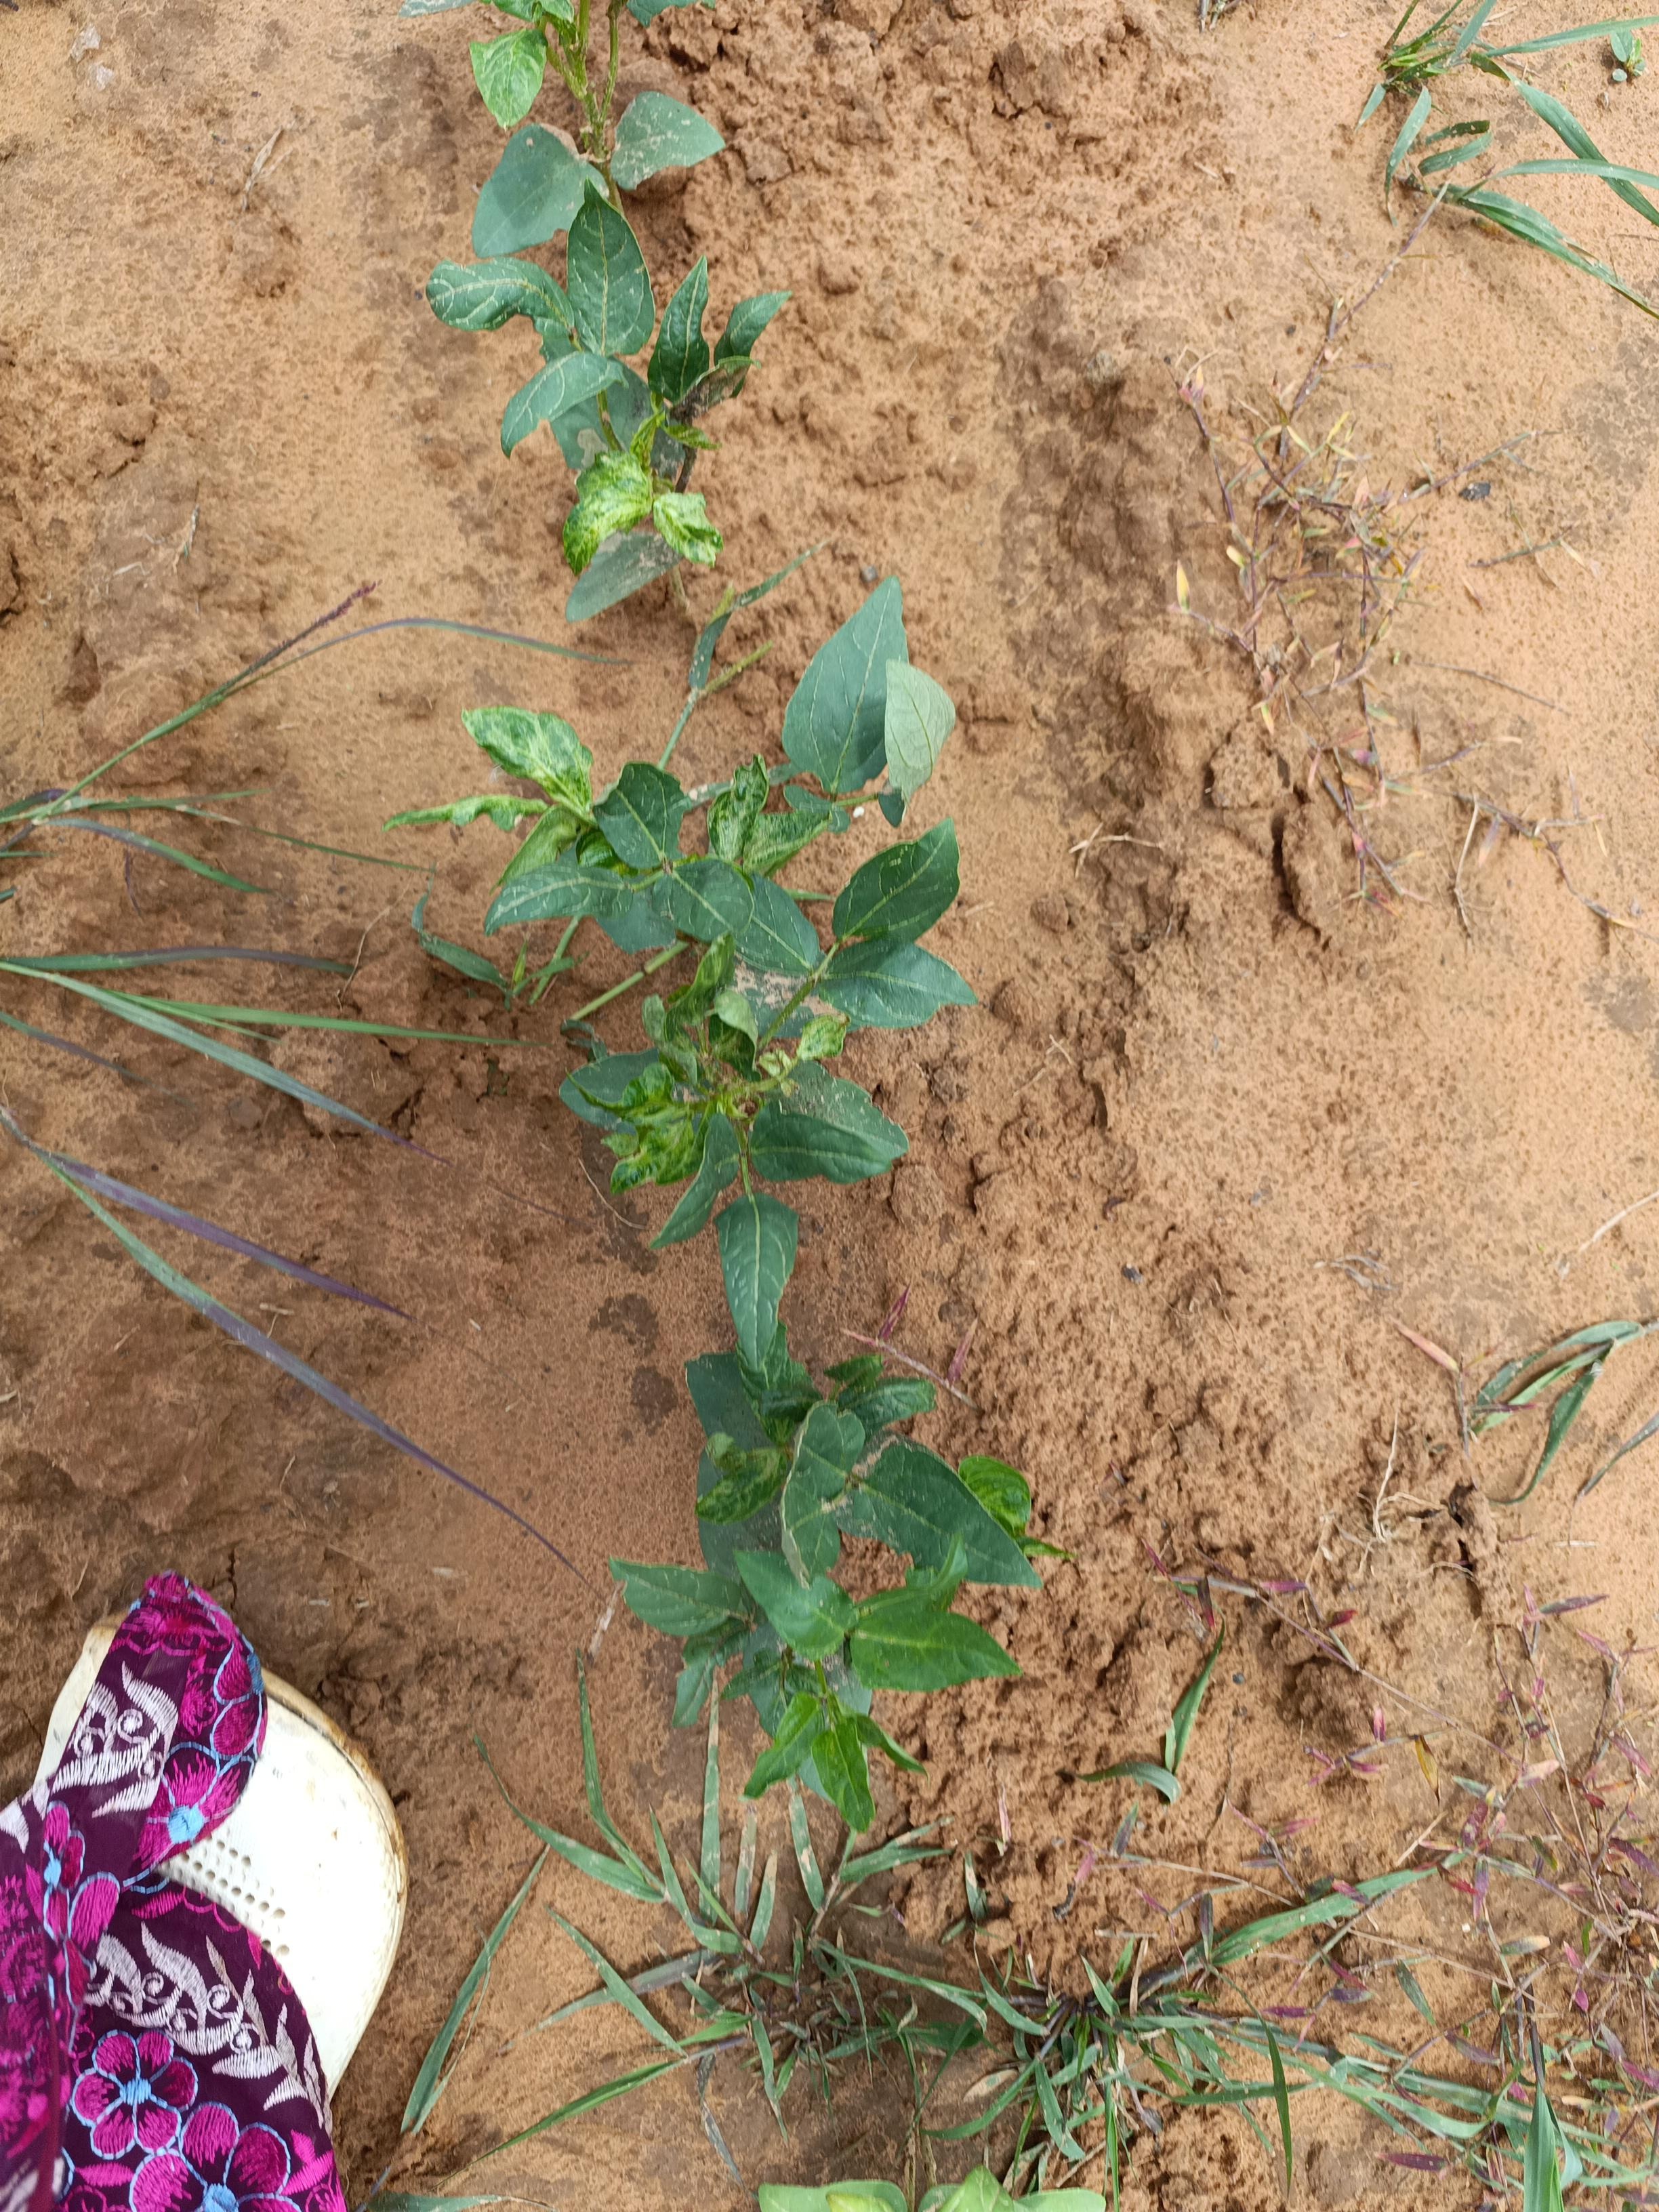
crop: cowpea
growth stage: emergence
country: Nigeria
